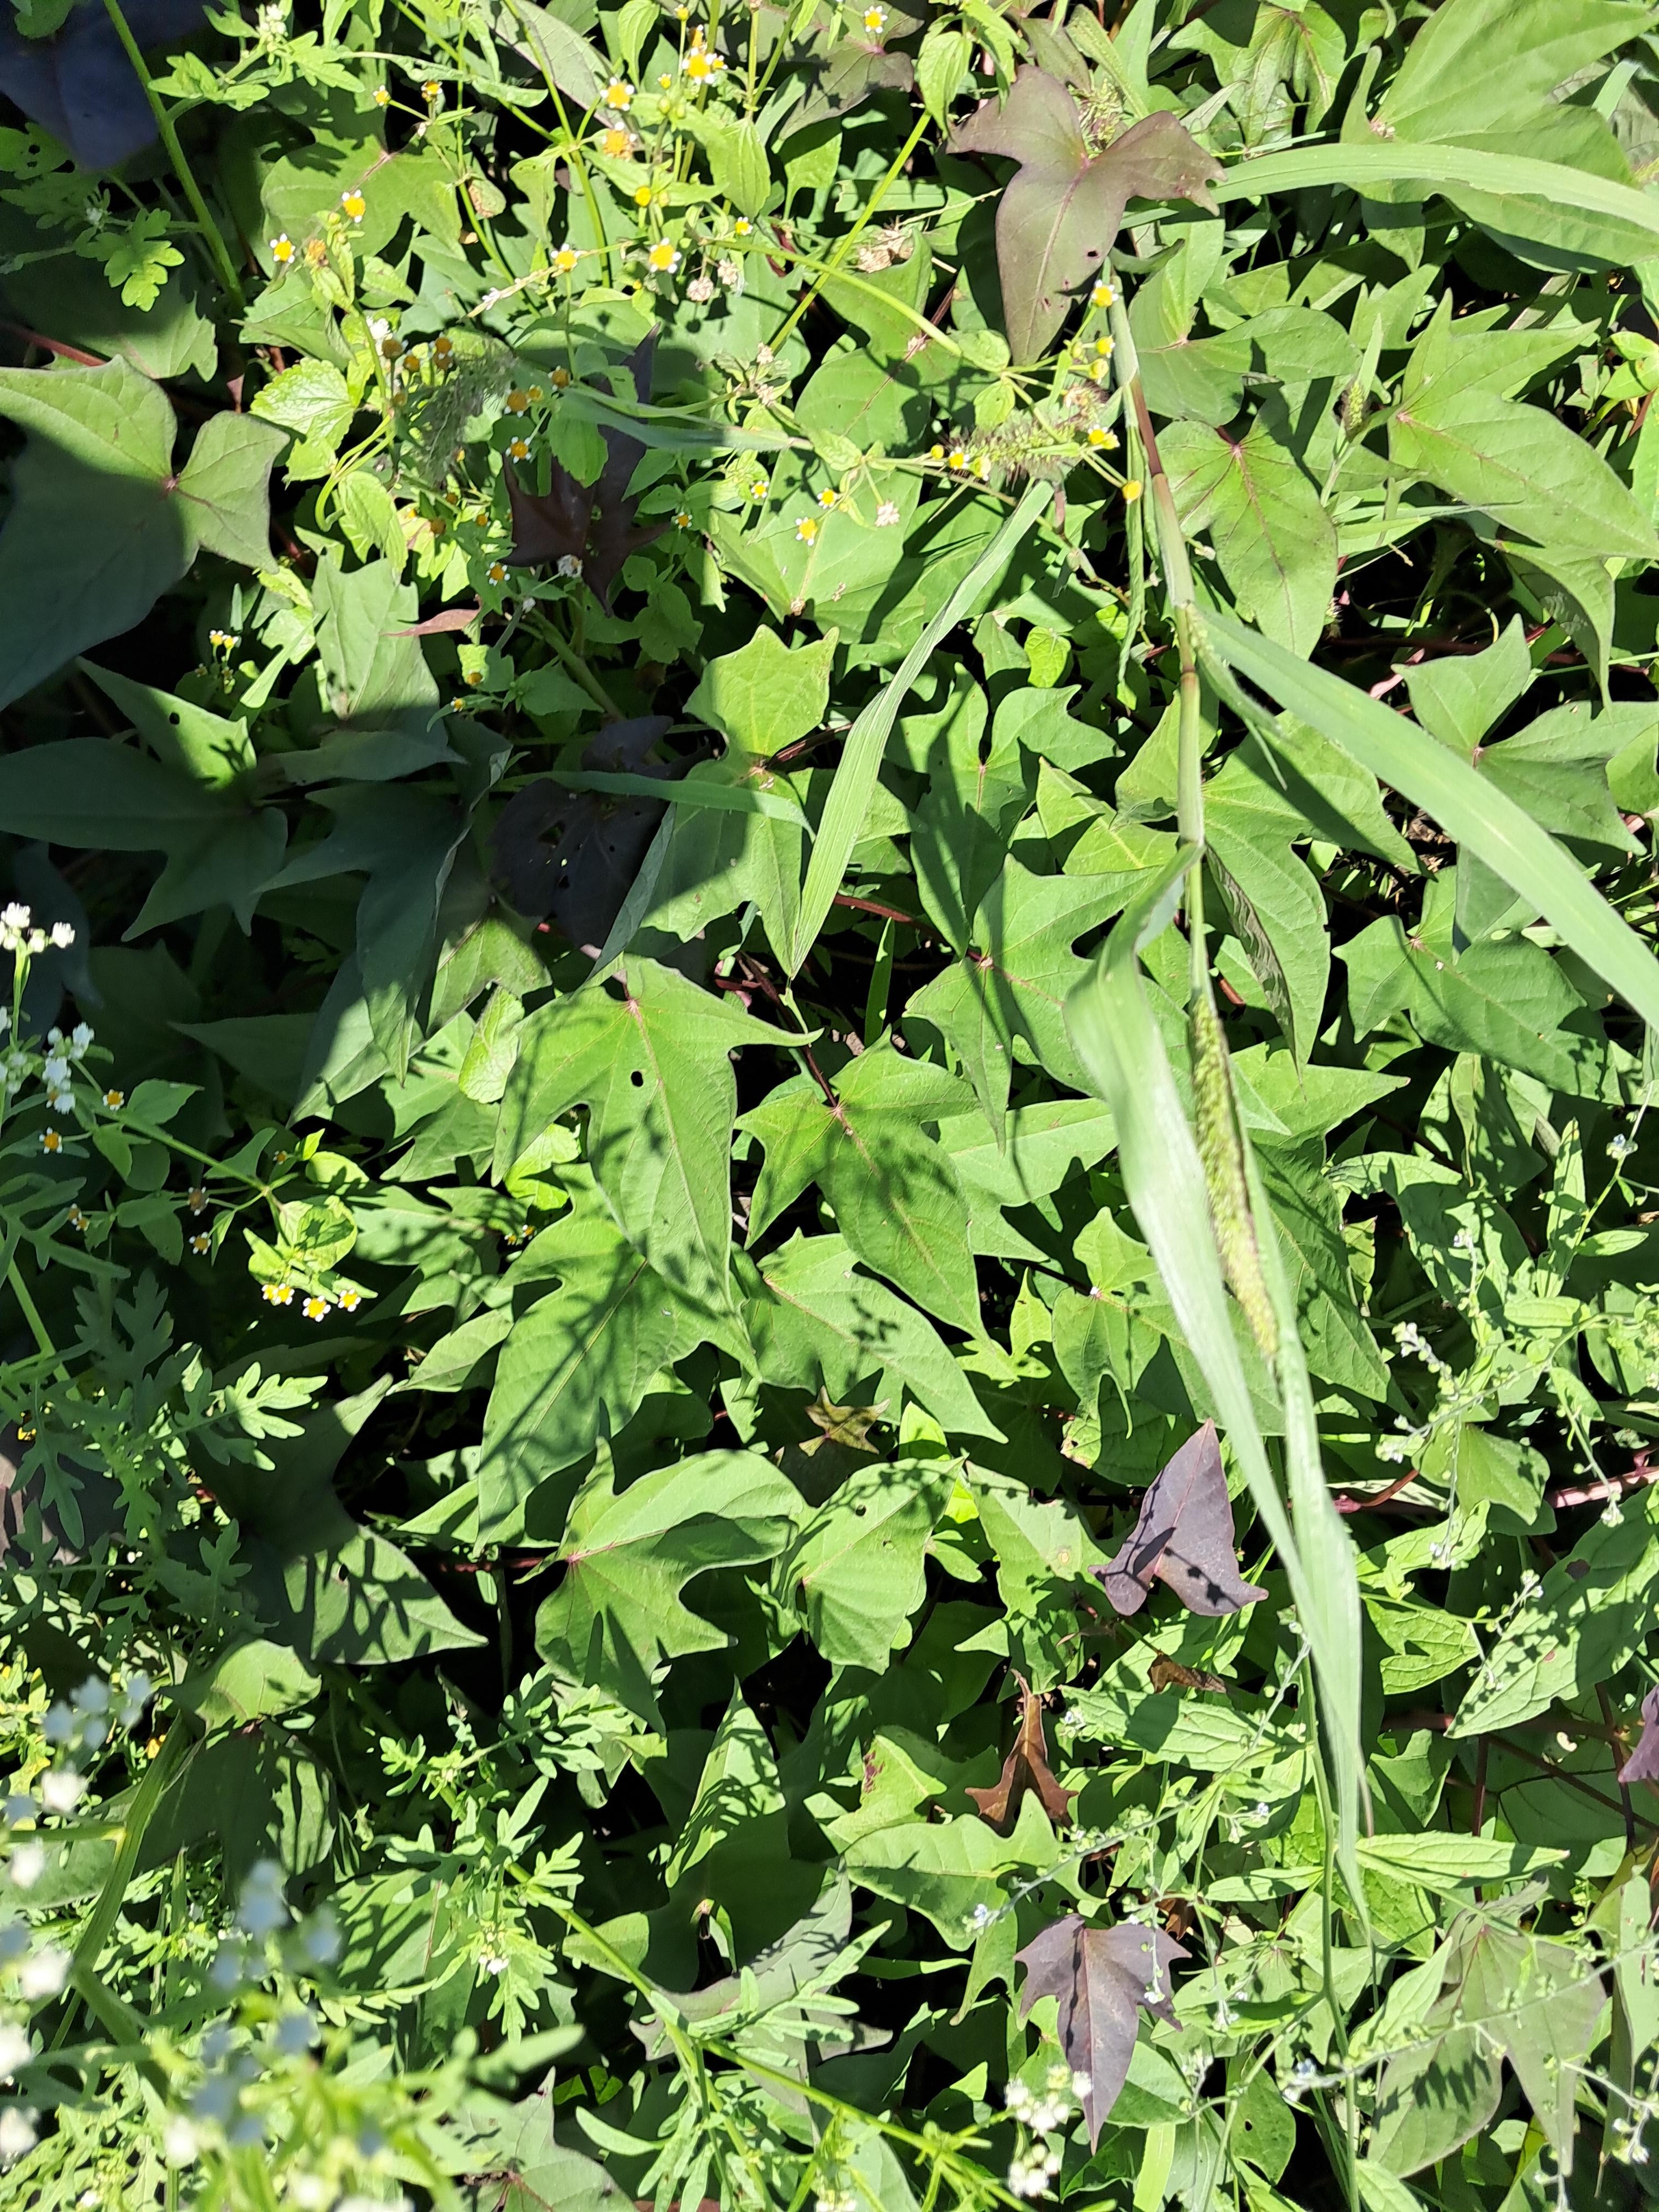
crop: sweet potato
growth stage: vegetative
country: Tanzania
